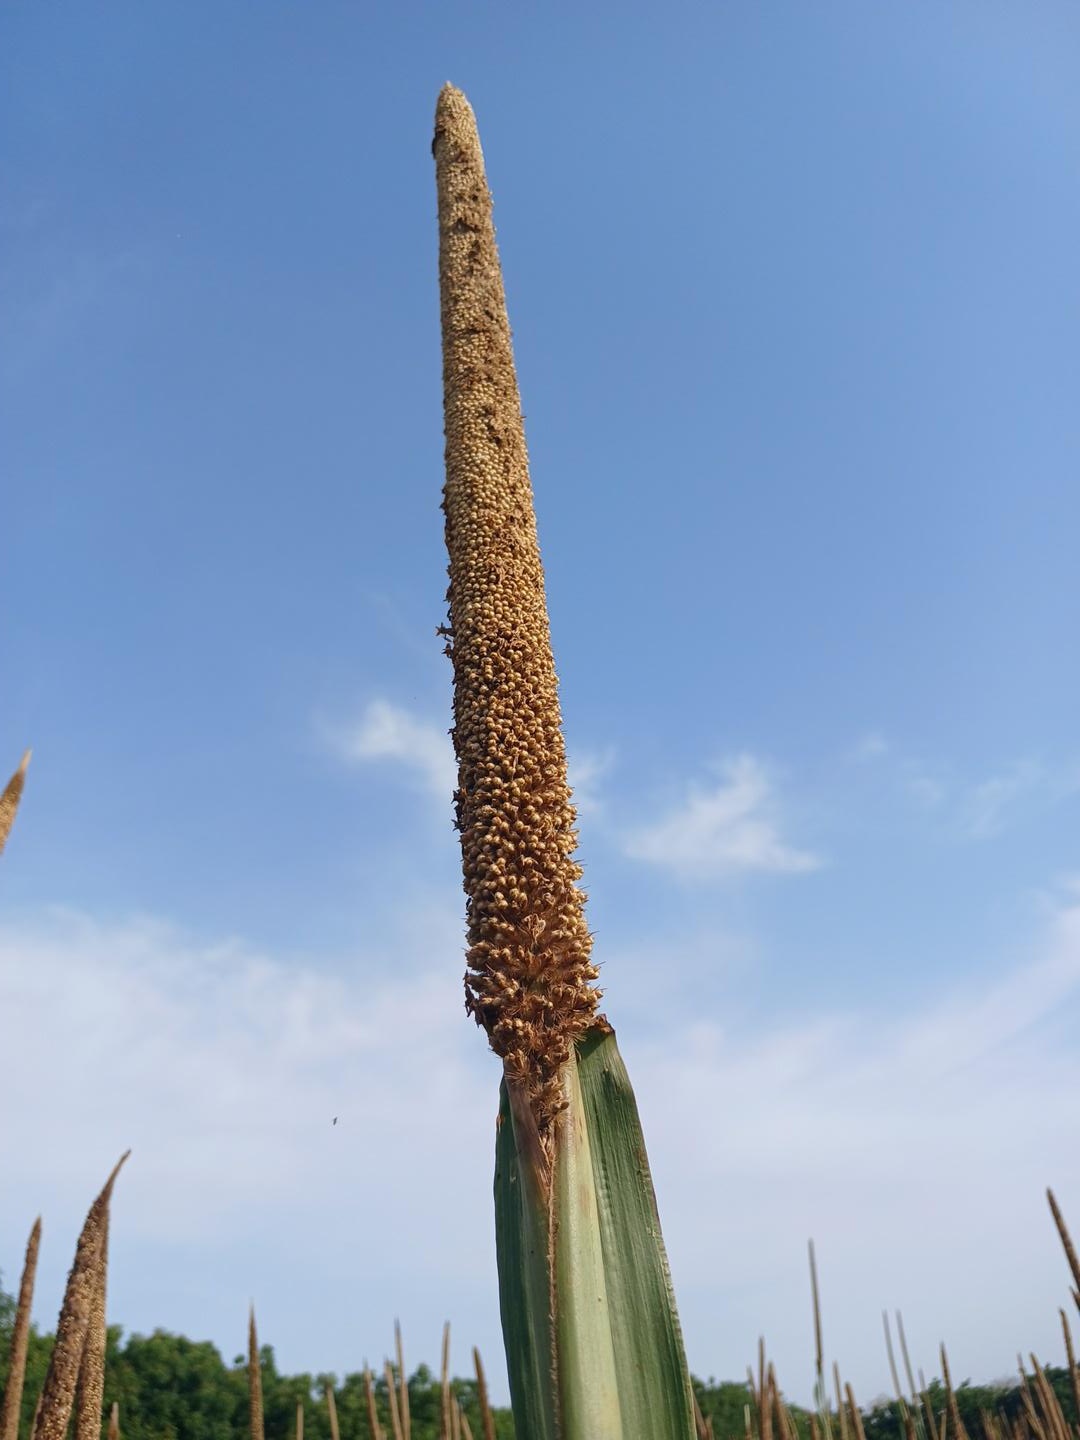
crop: pearl millet
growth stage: maturity
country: Senegal
